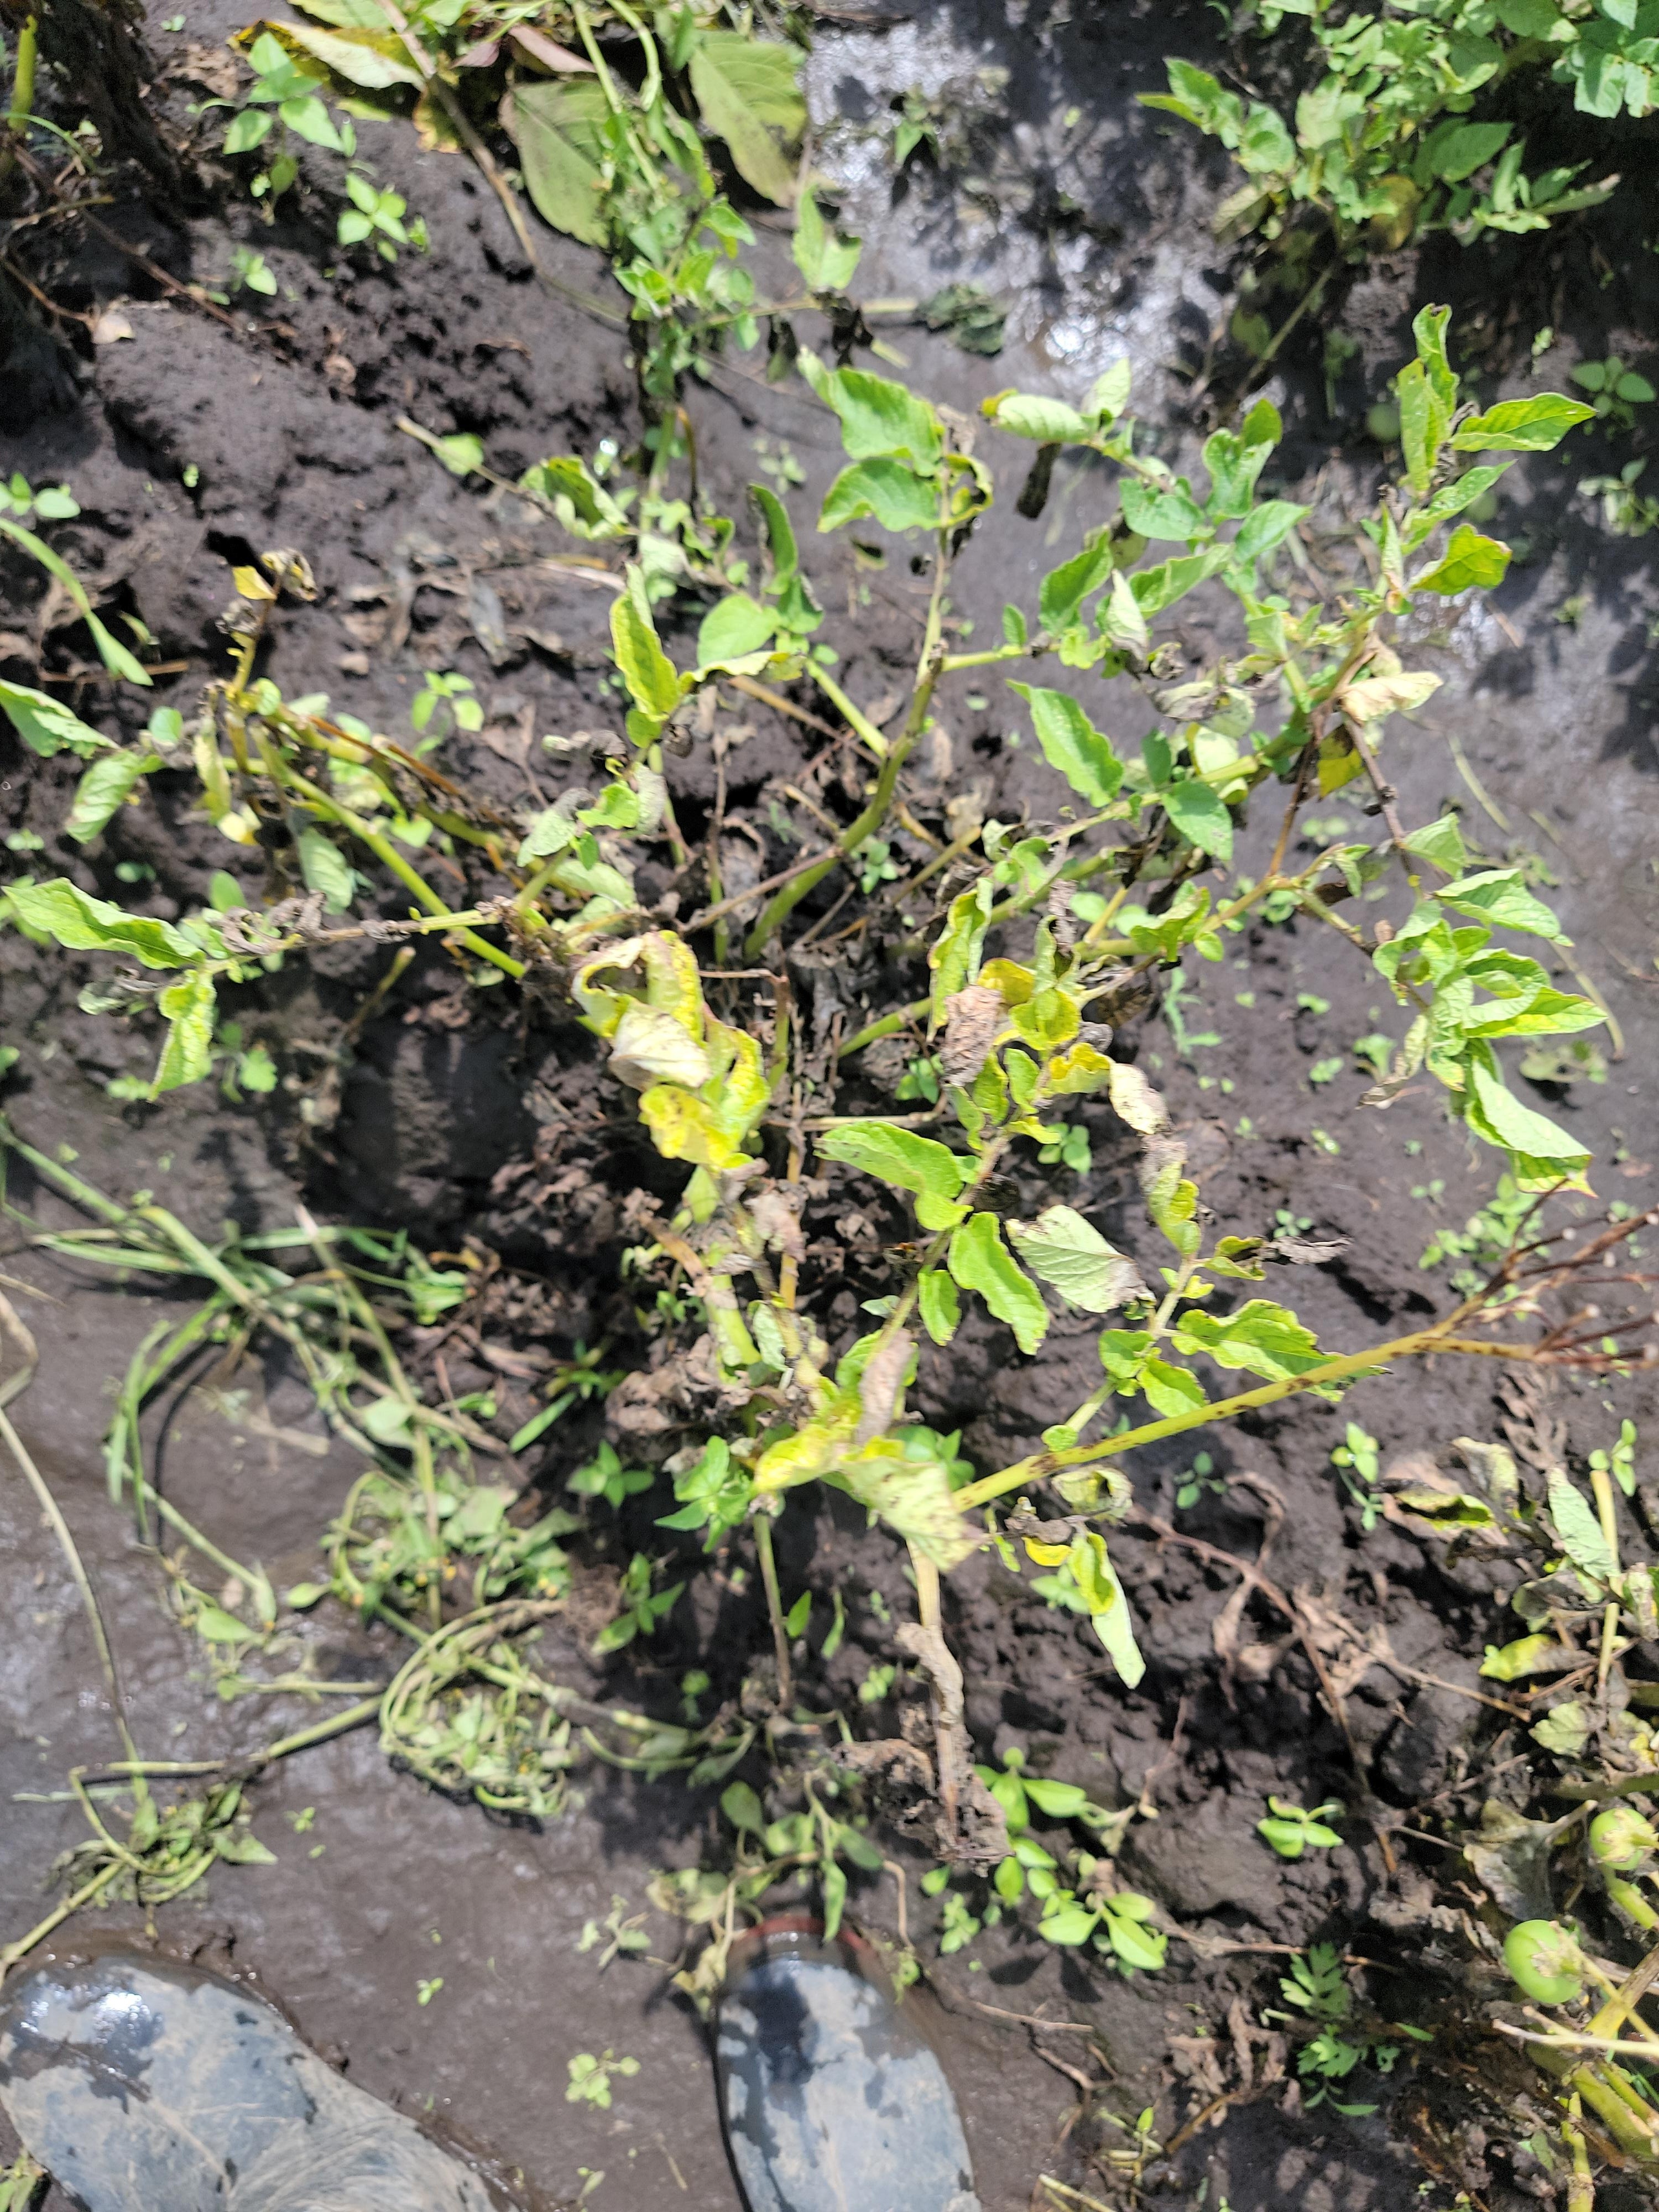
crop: potato
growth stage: flowering
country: Tanzania
